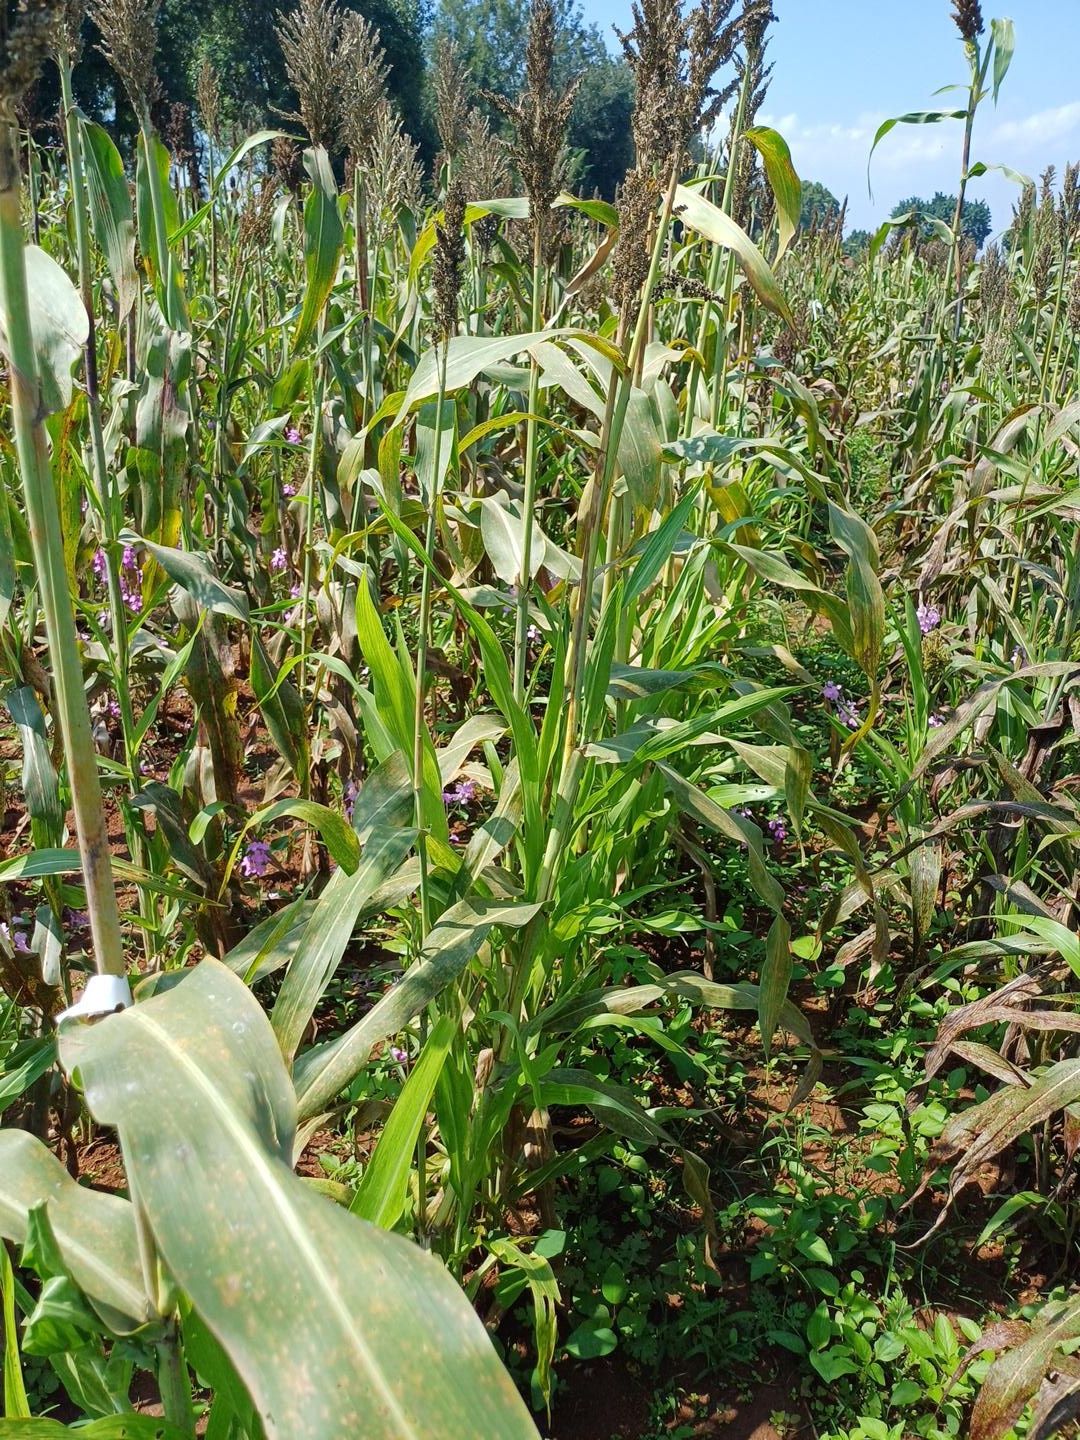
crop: sorghum
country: Kenya
